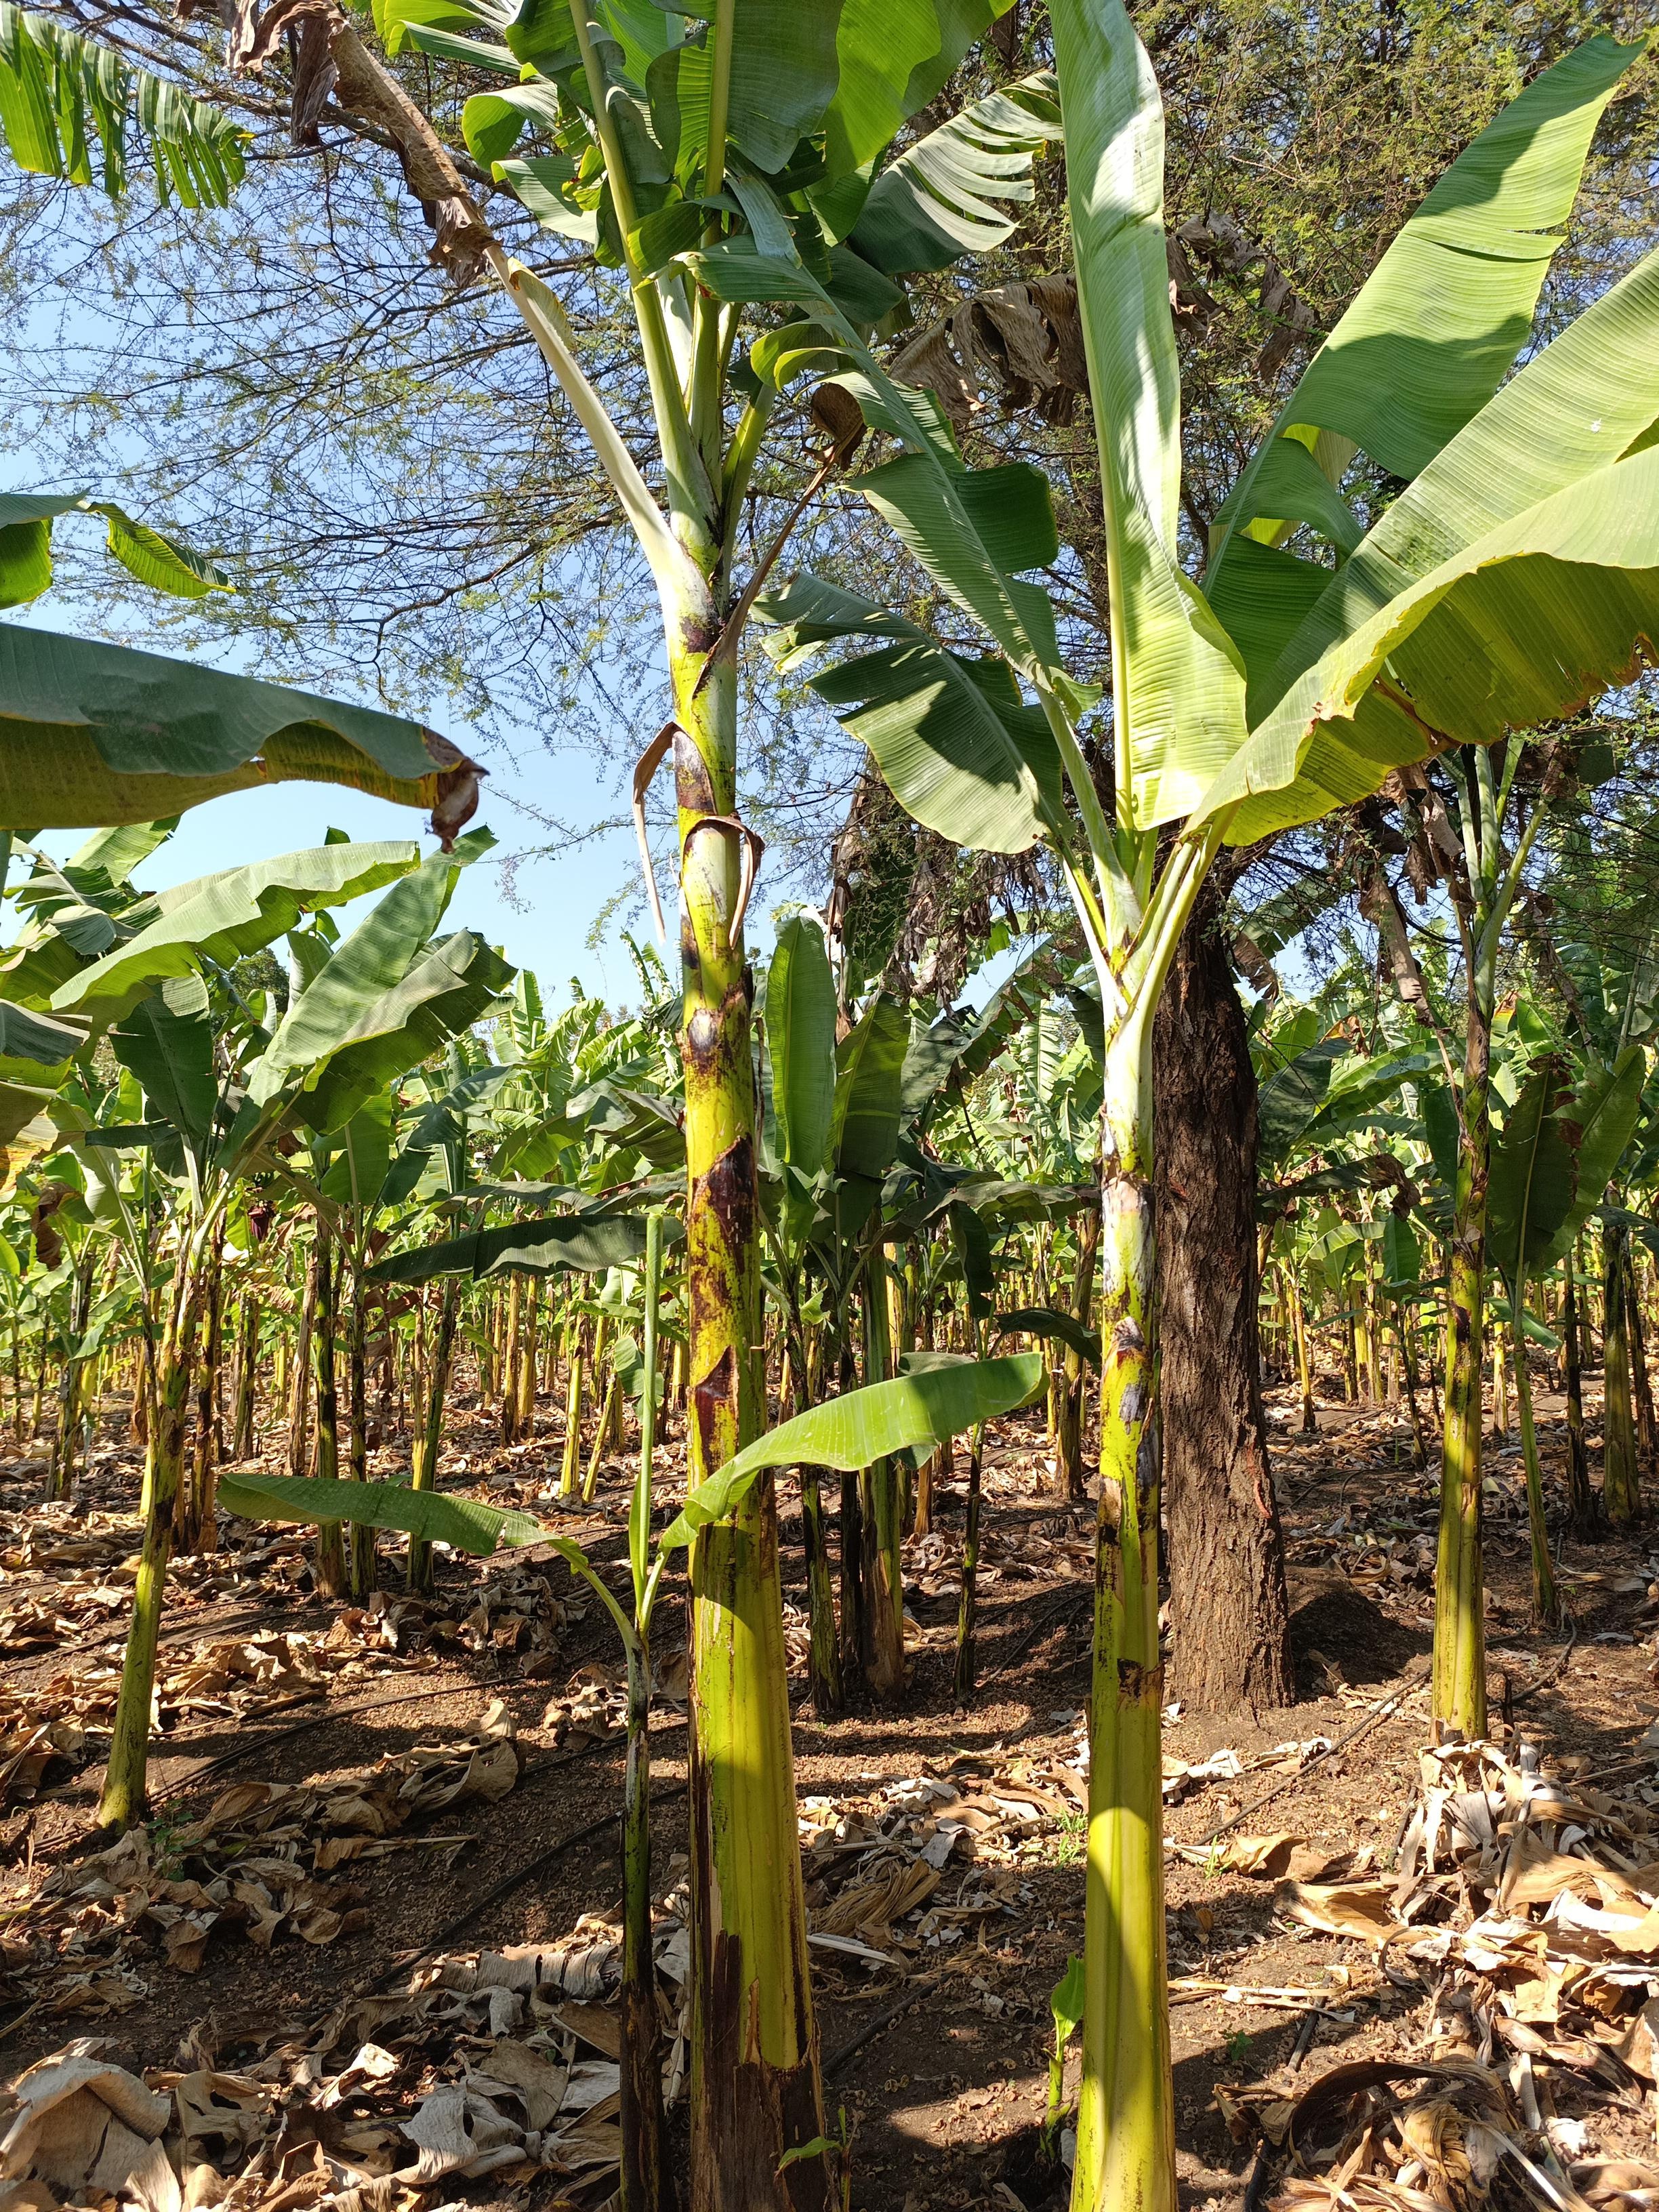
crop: banana
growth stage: vegetative
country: Tanzania
